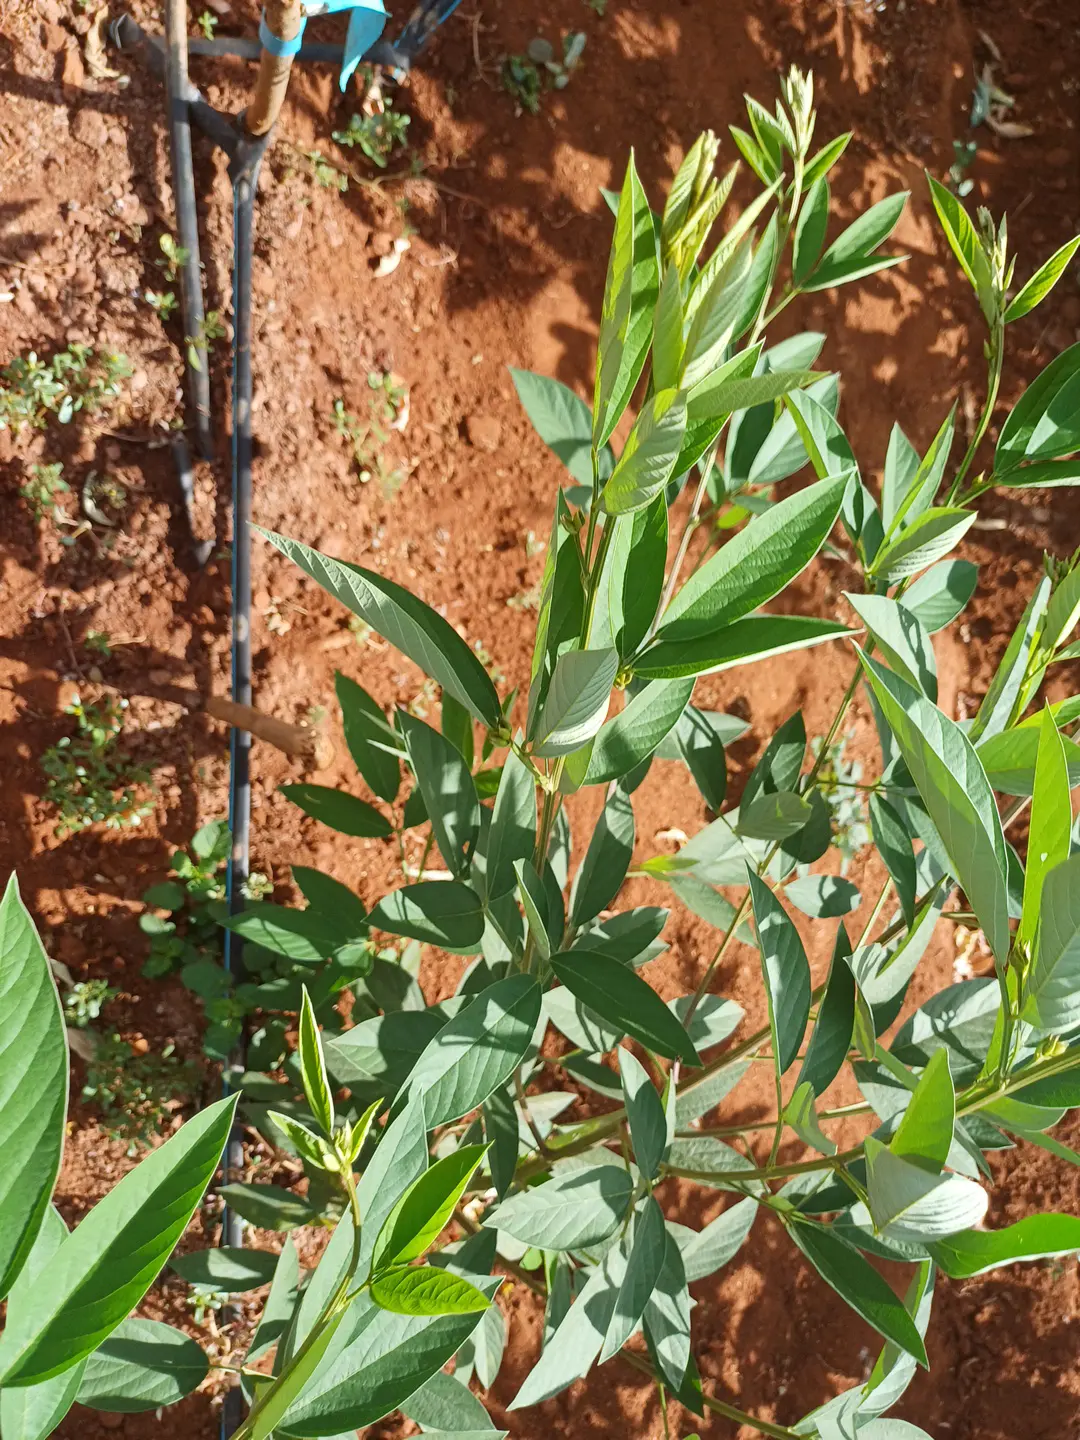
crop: pigeonpea
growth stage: development pod
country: Kenya
